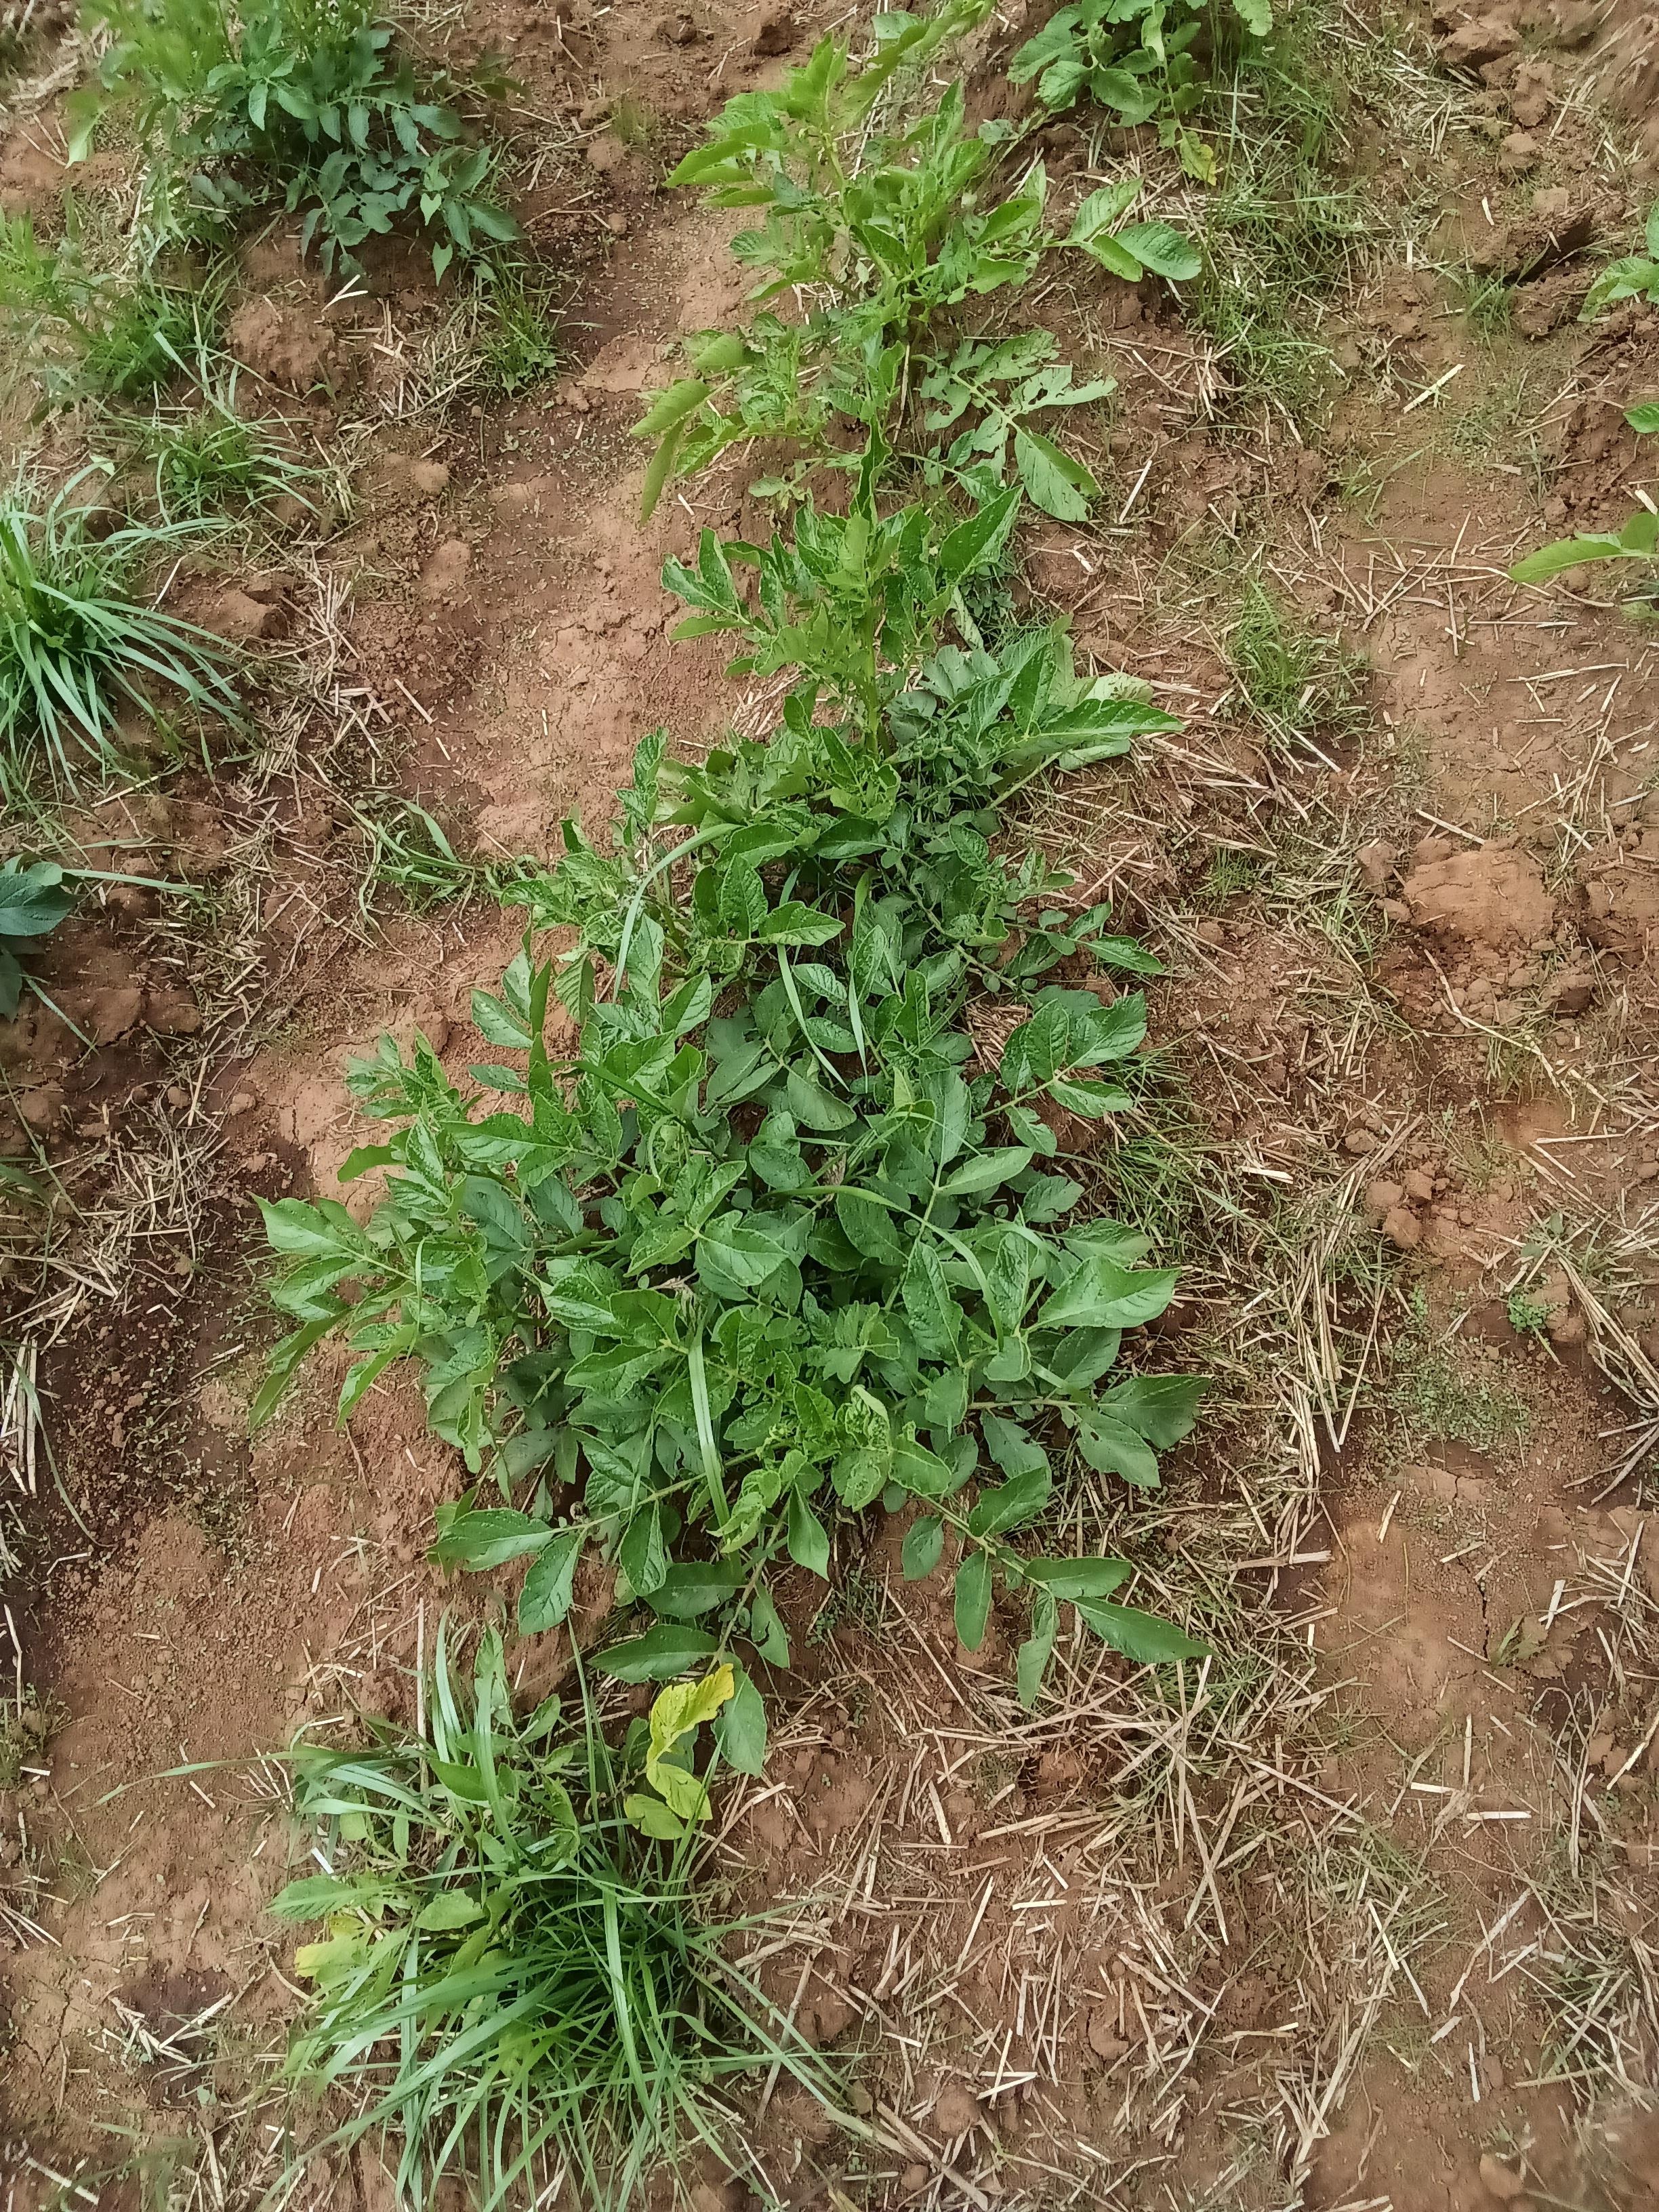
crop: potato
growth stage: flowering
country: Kenya
